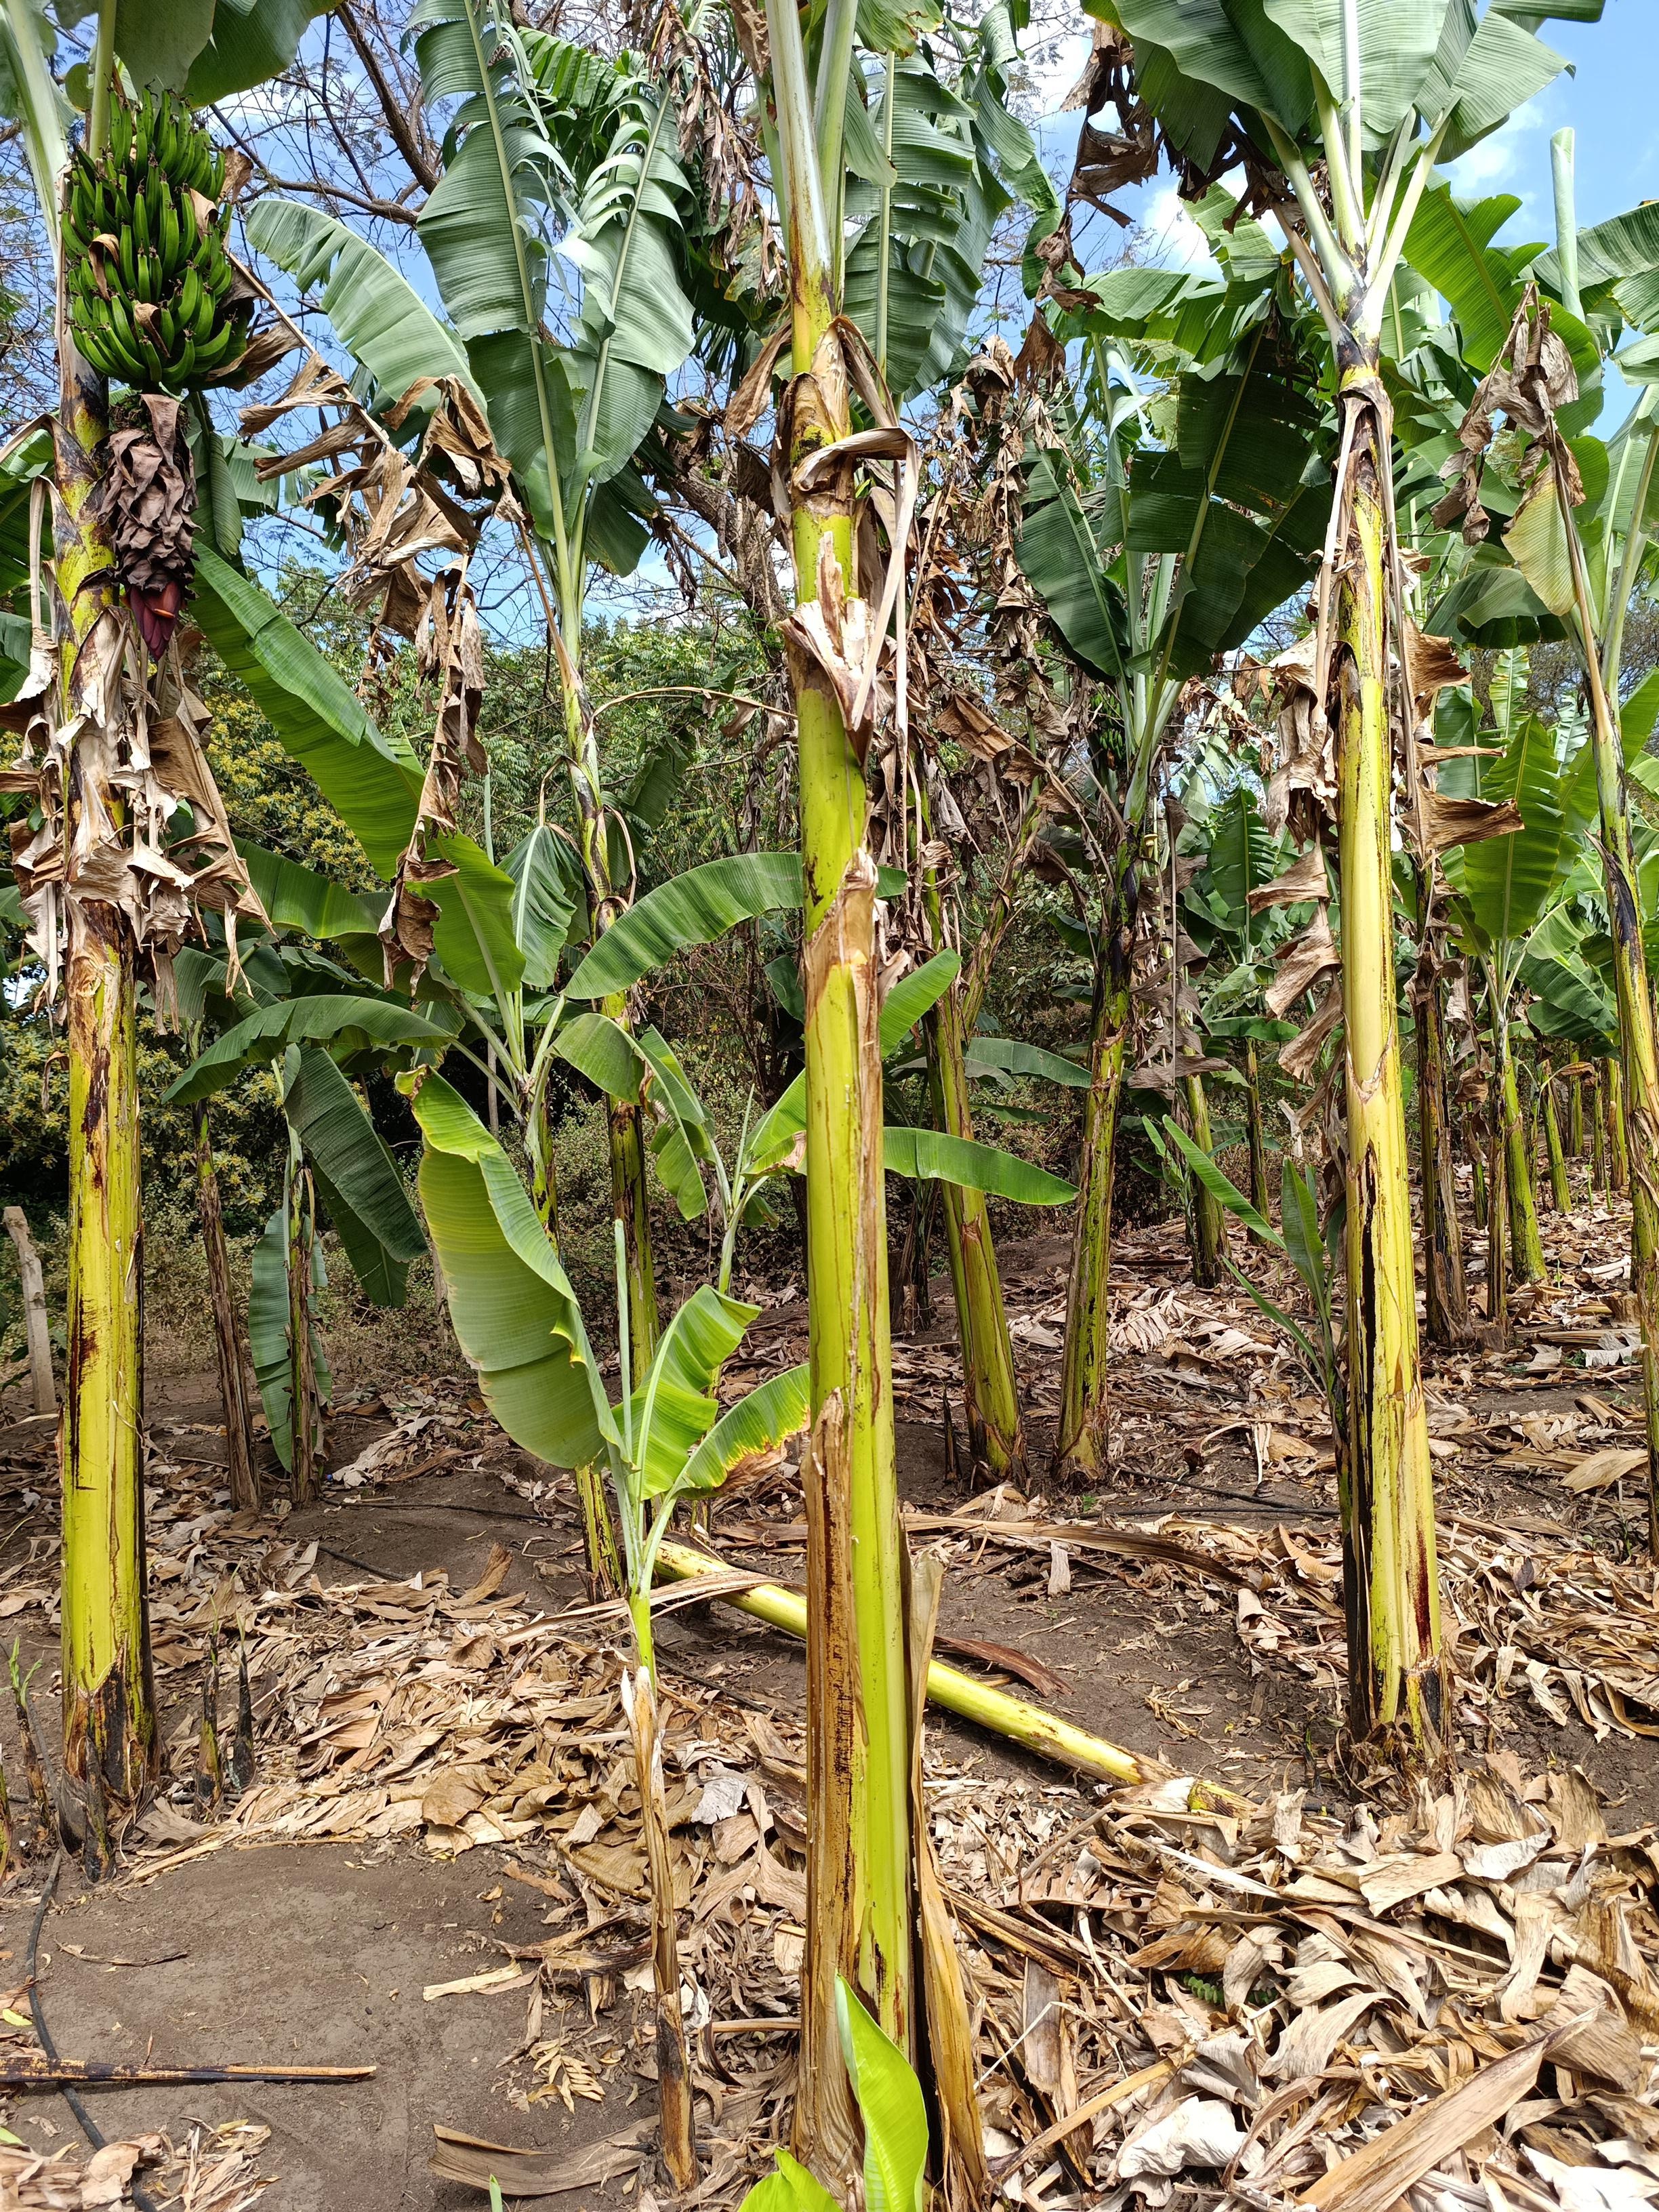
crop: banana
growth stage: vegetative
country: Tanzania
